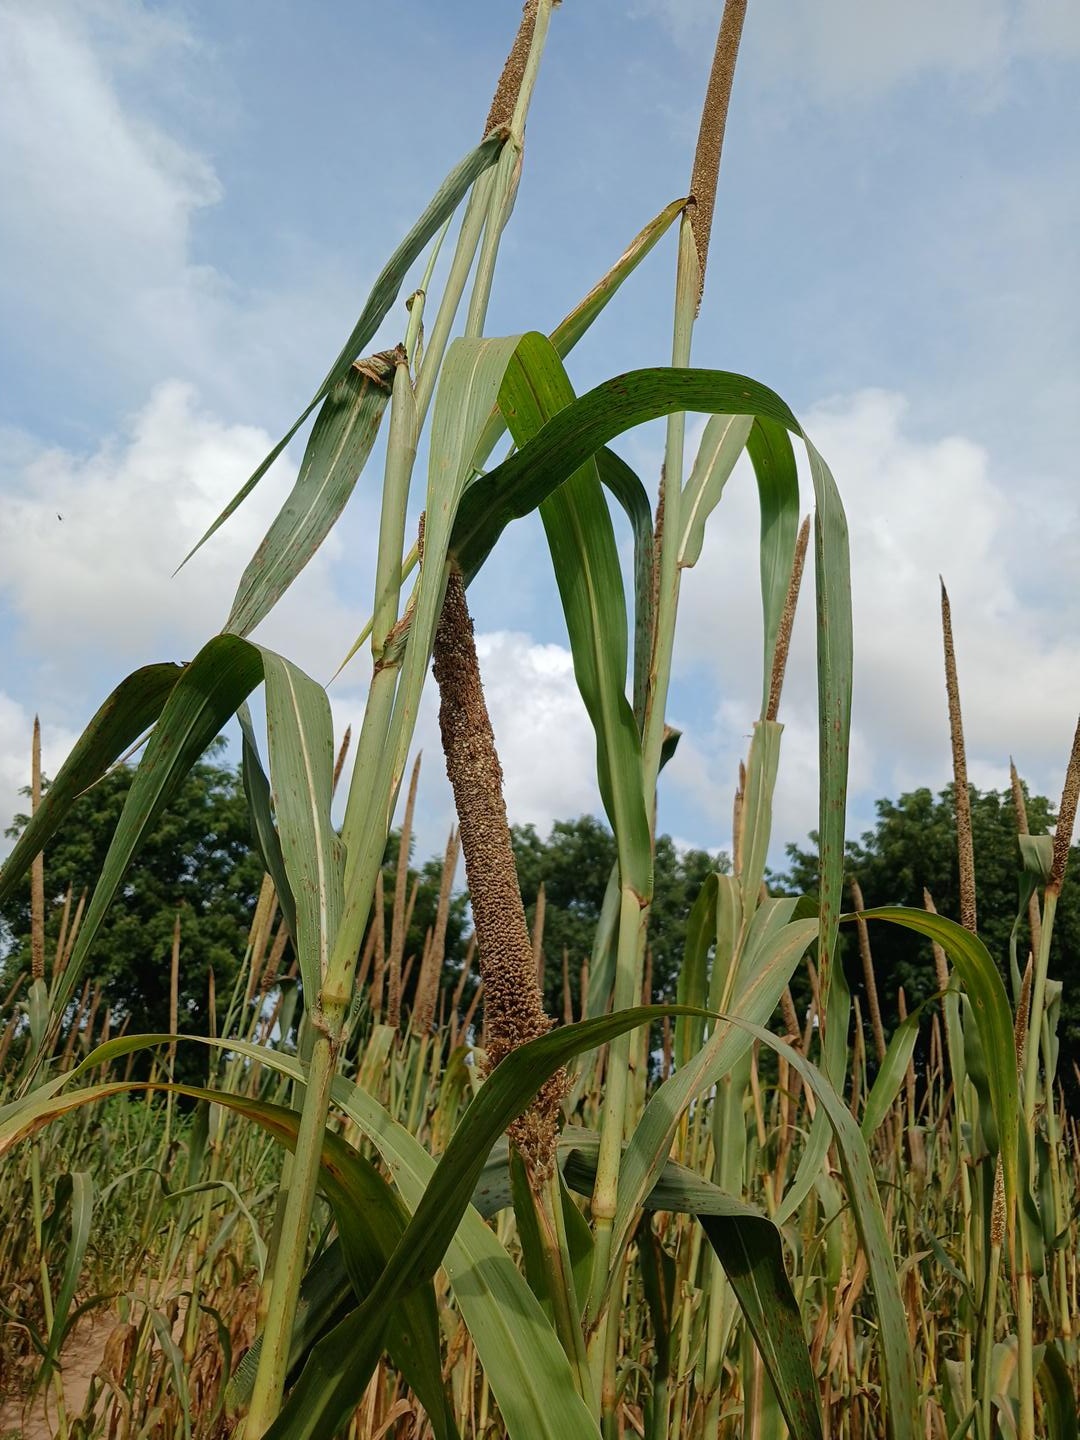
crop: pearl millet
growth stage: maturity
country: Senegal
